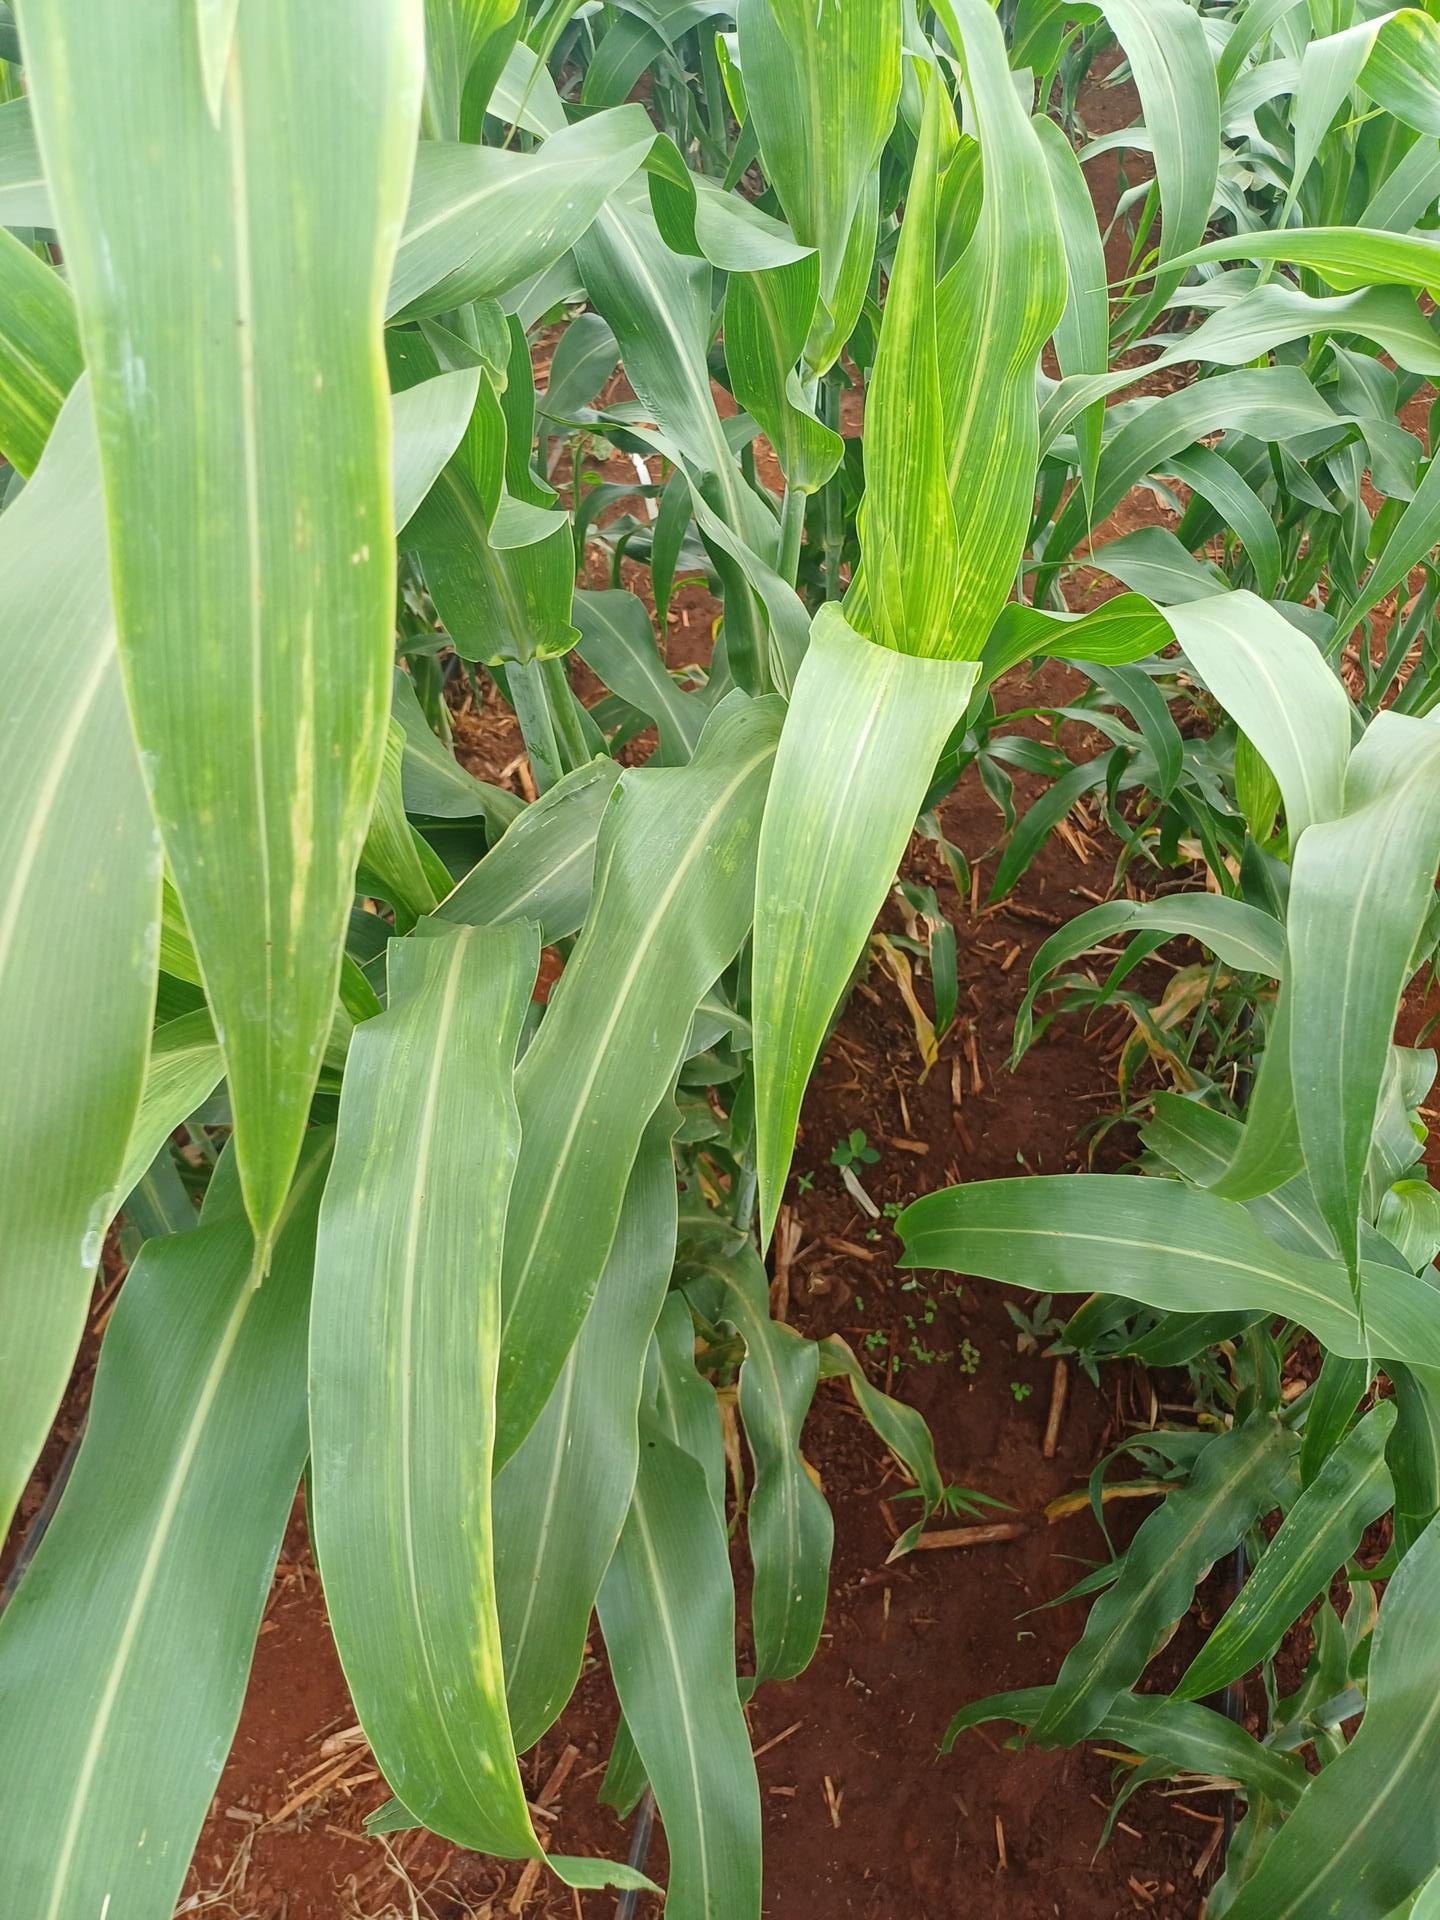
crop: sorghum
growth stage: heading tuber
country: Kenya
